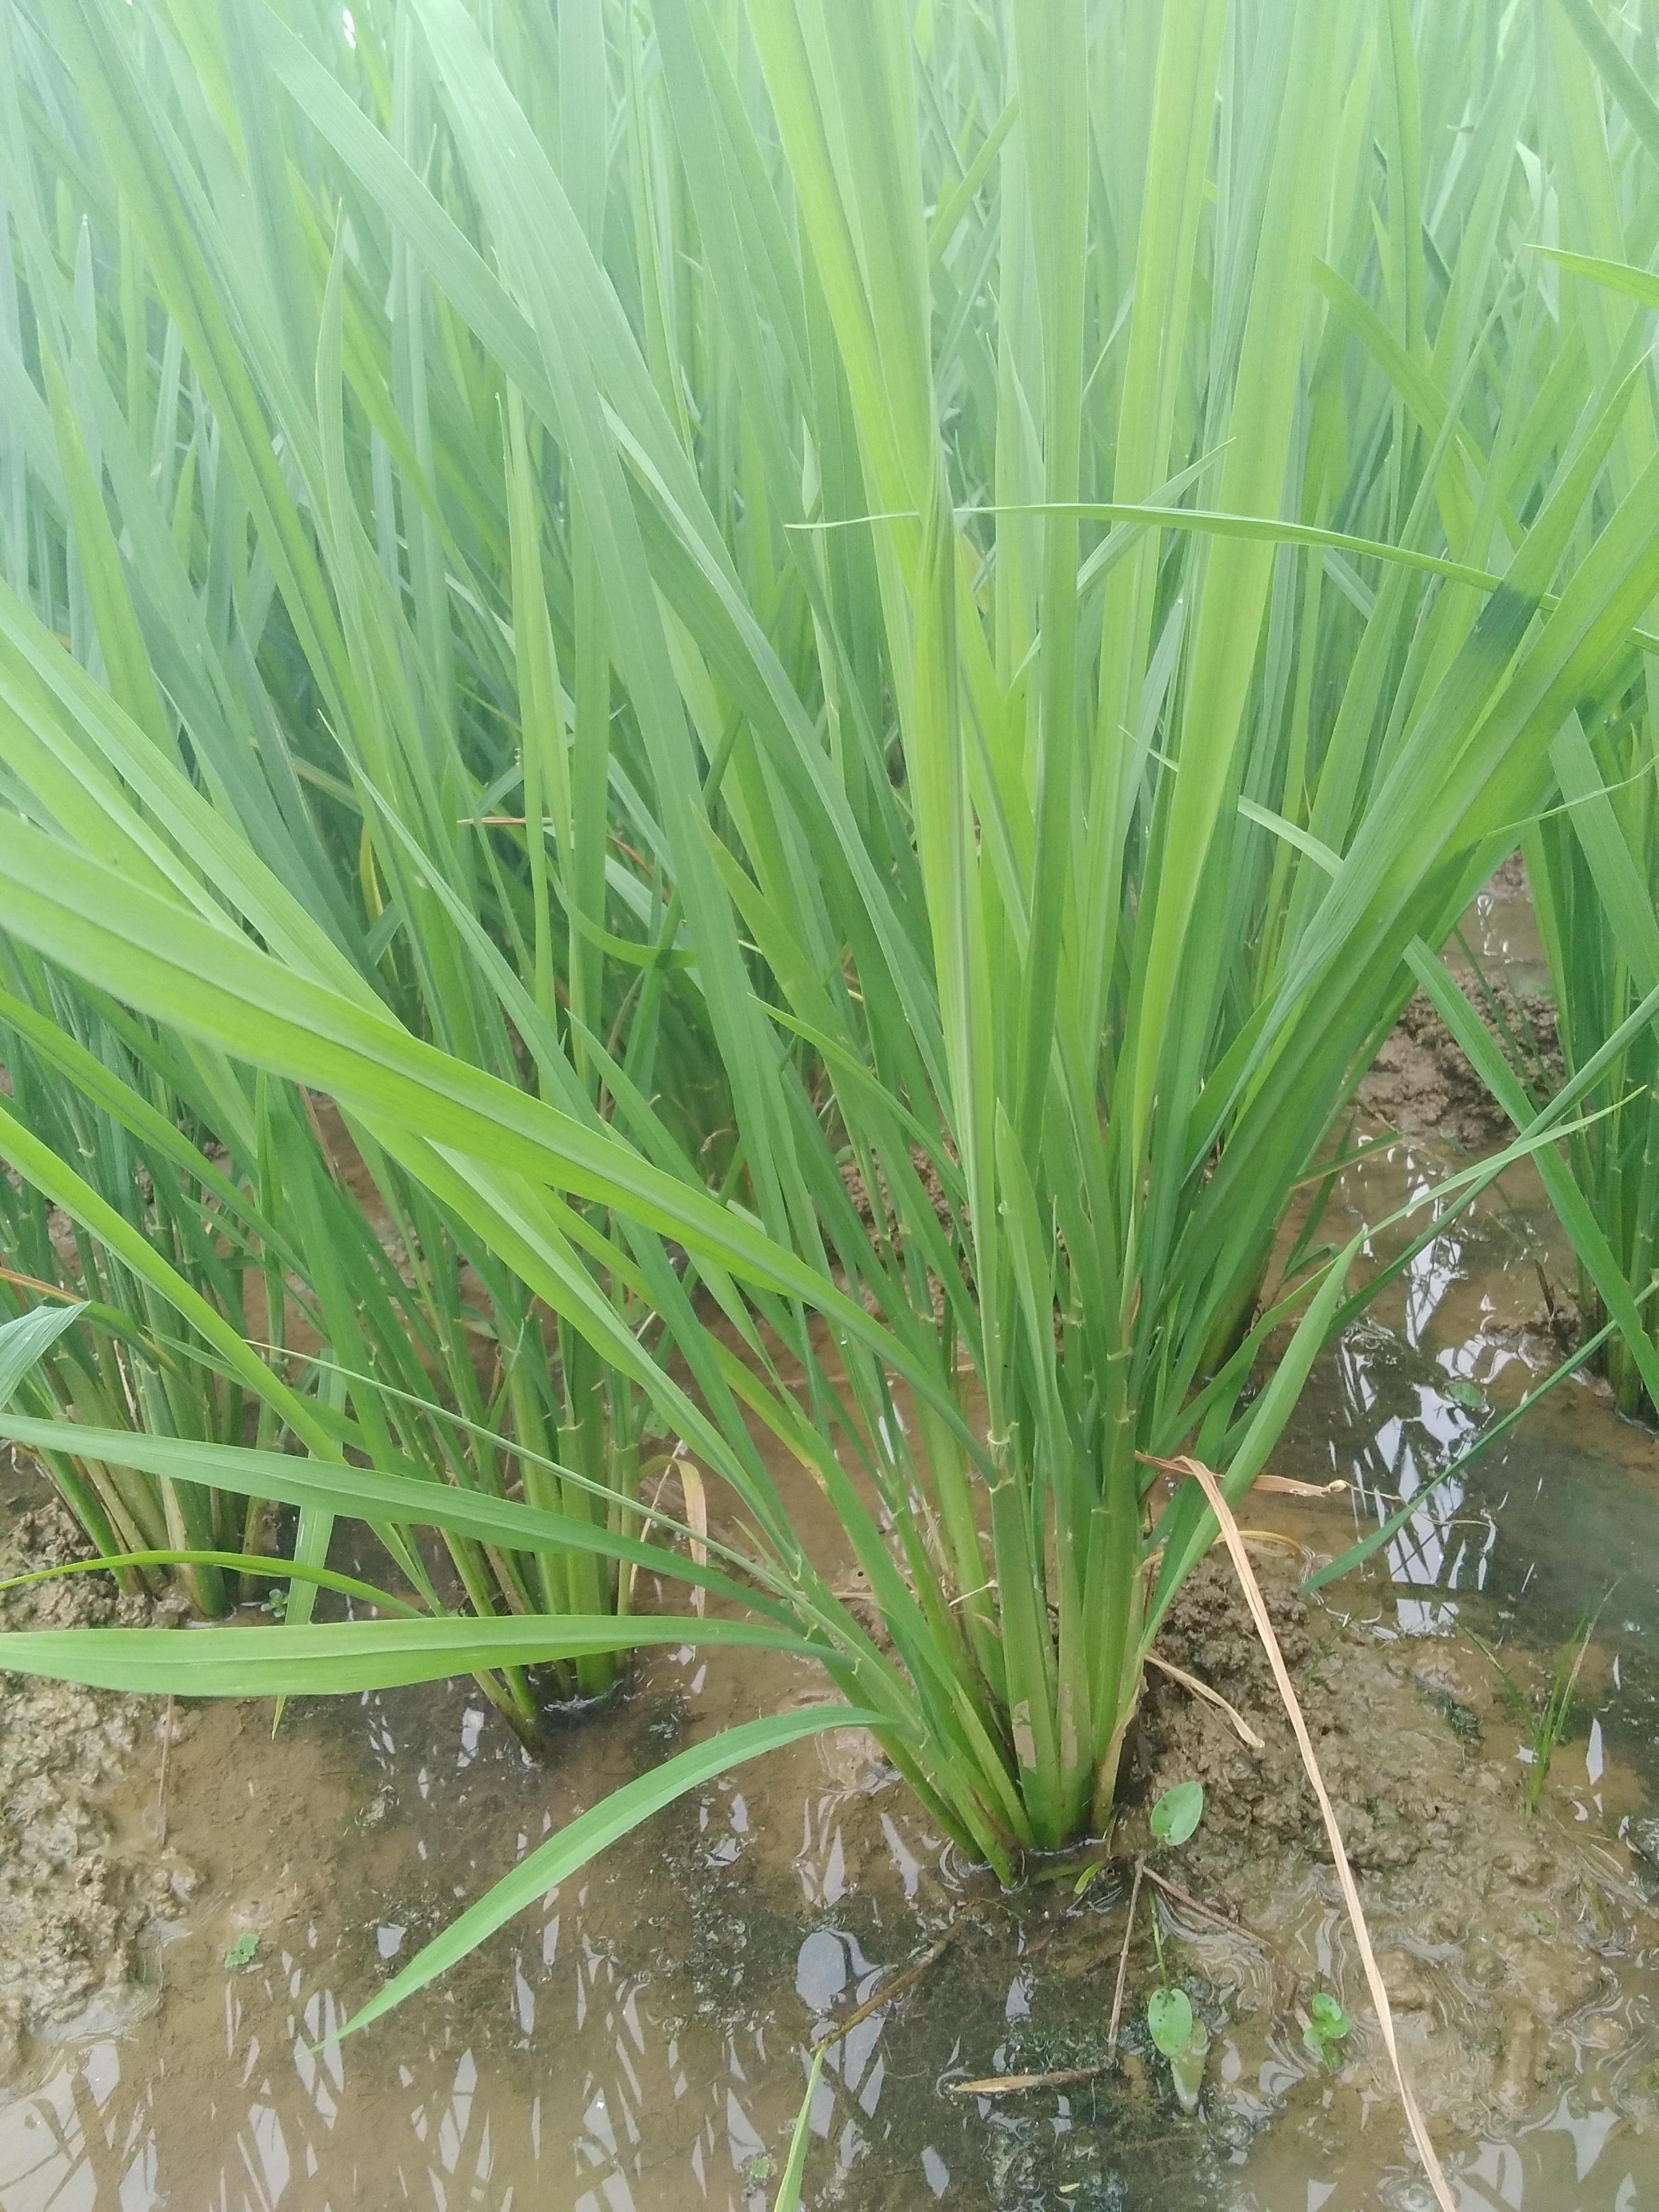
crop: rice
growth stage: vegetative
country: Nigeria
